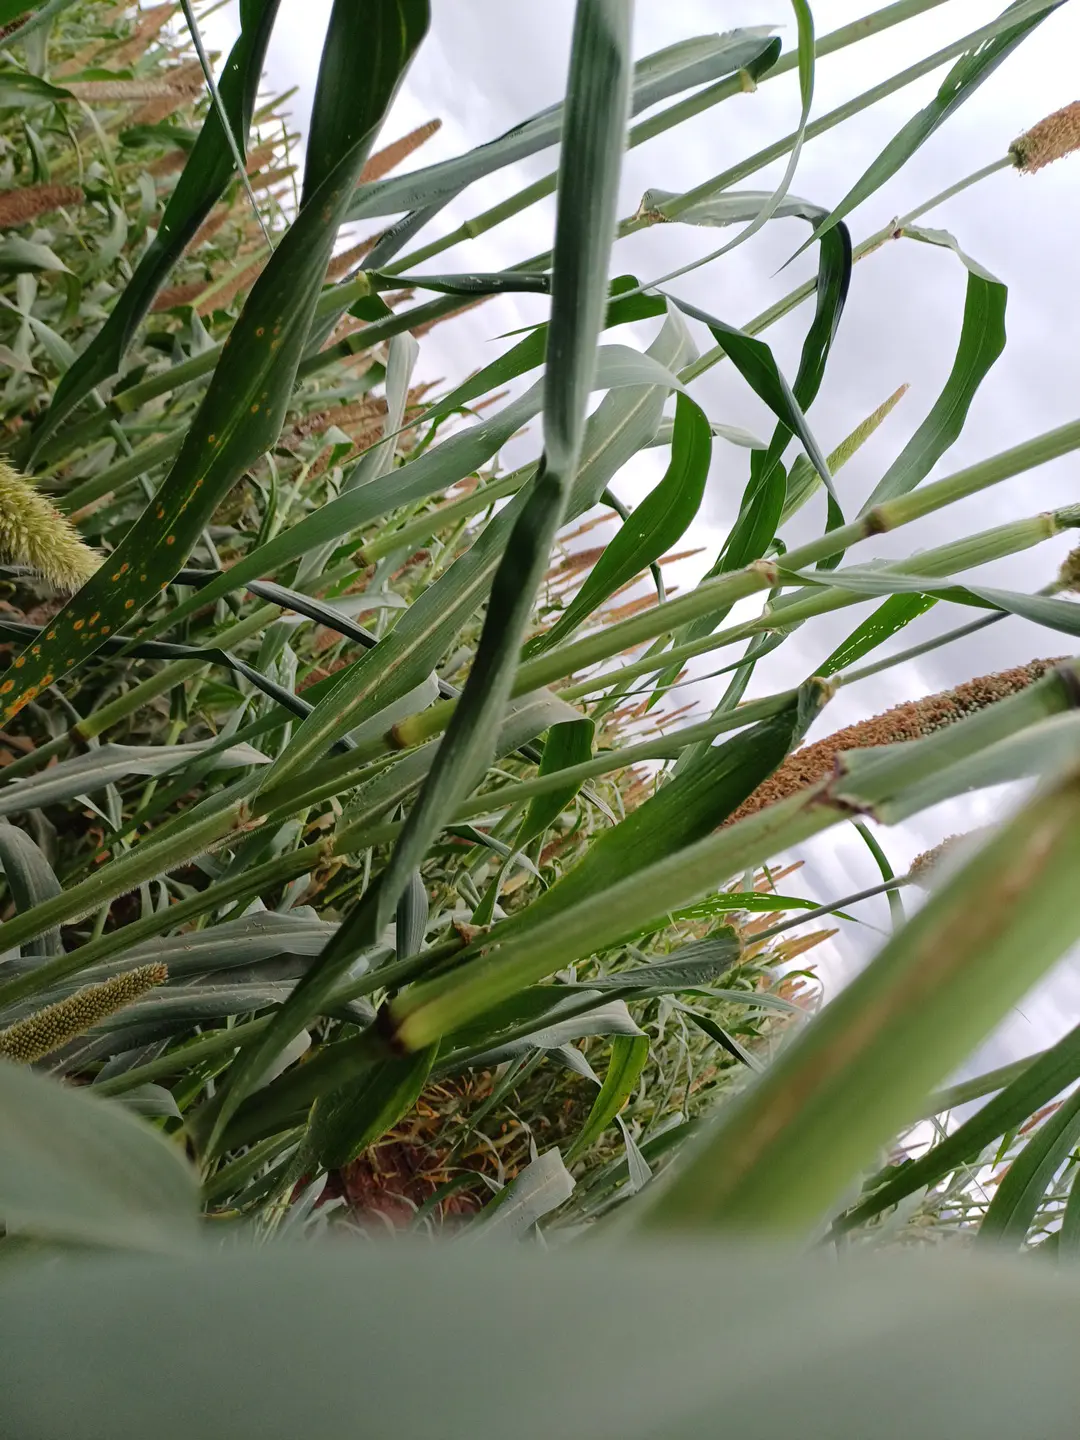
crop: pearl millet
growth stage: flowering
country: Kenya
